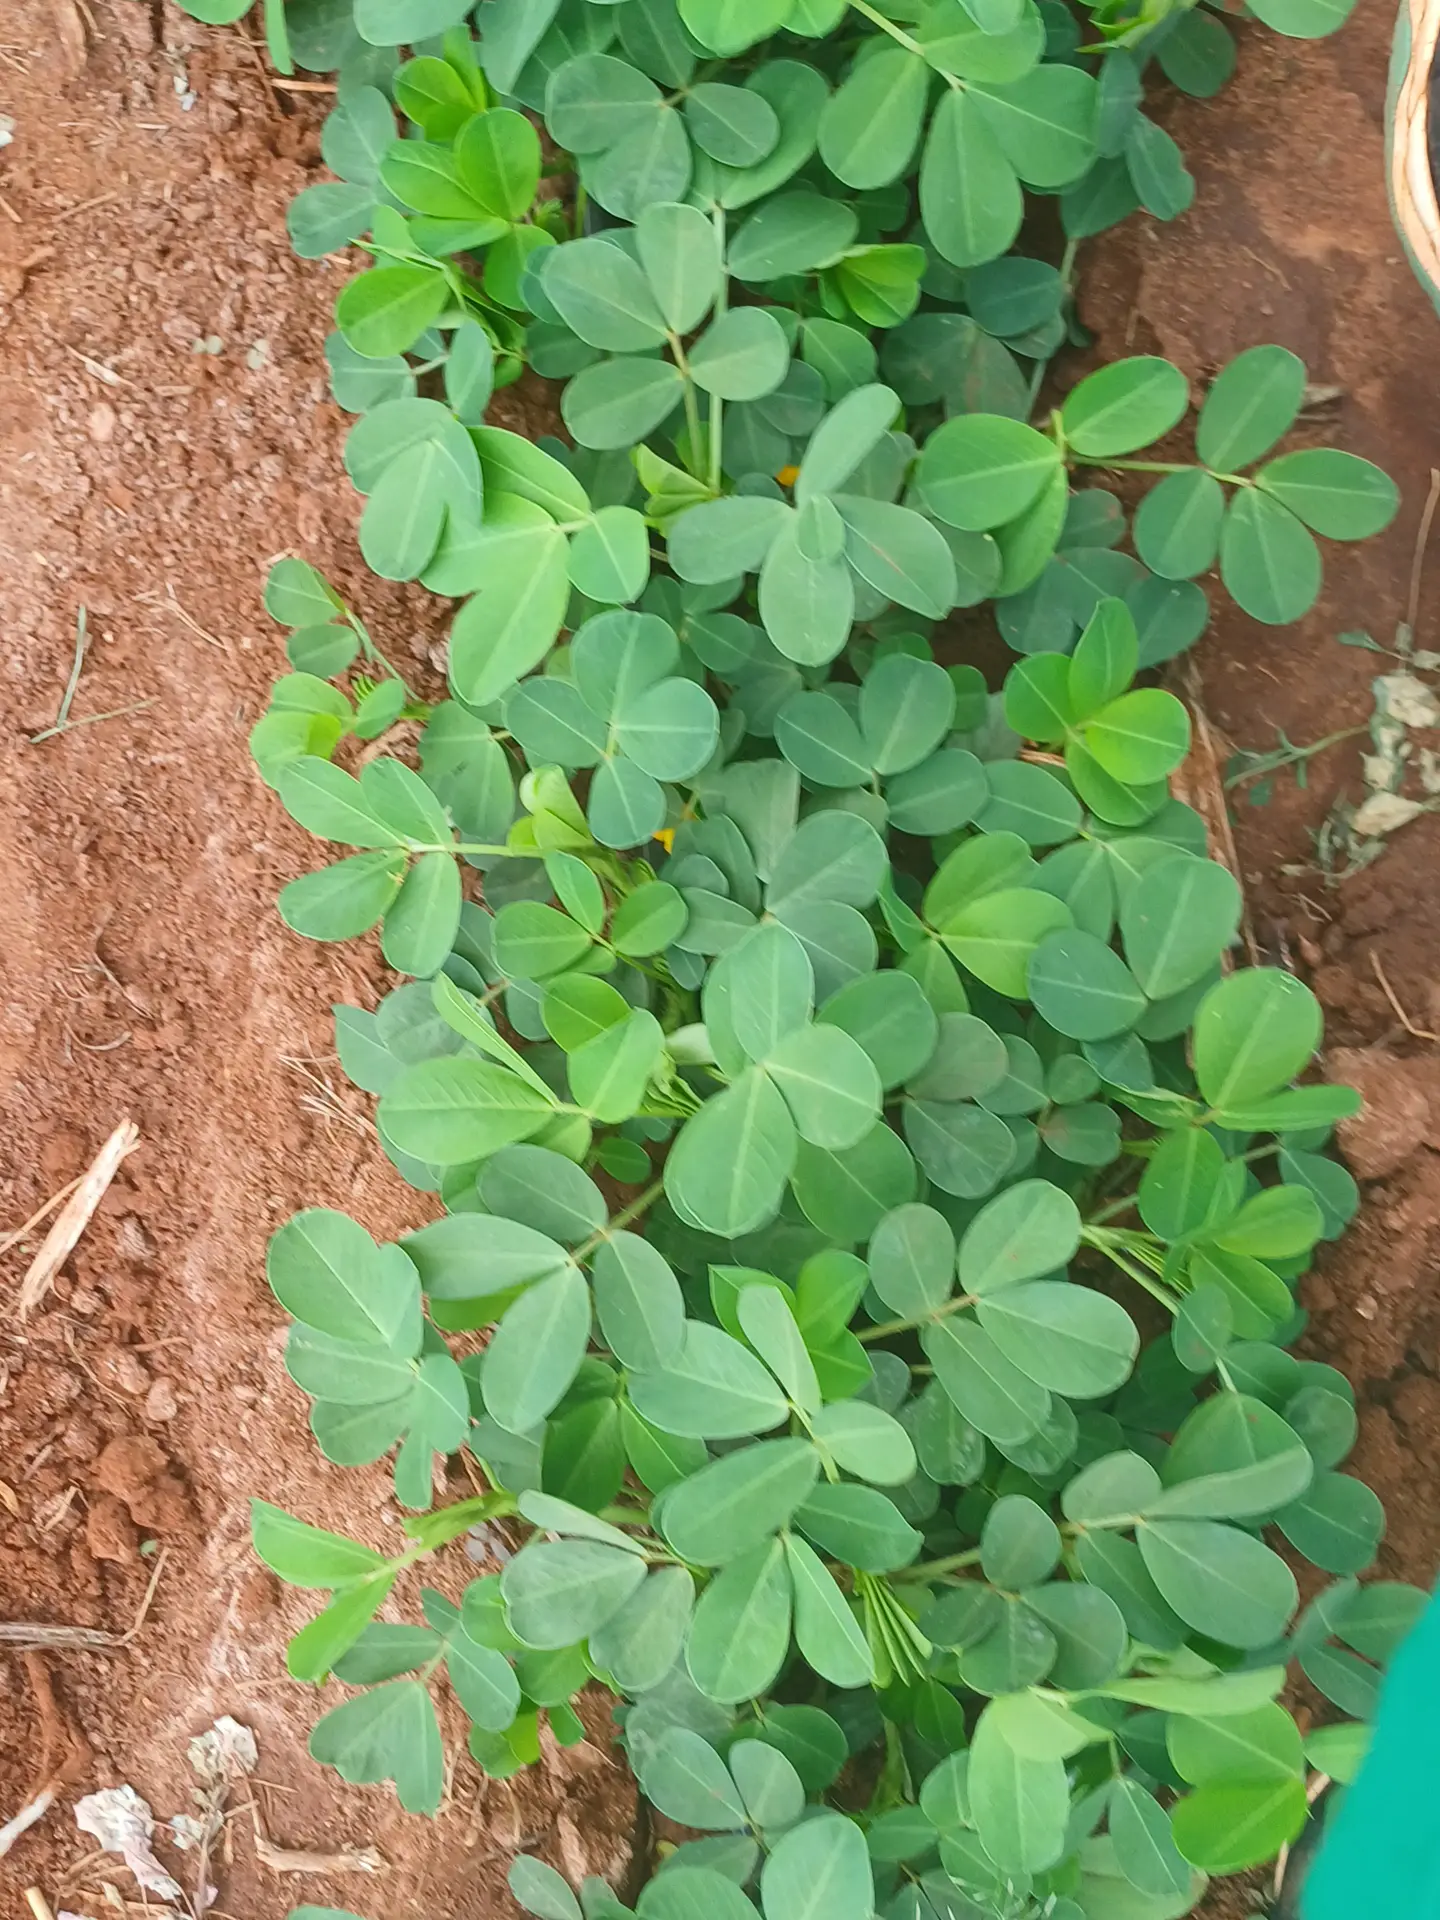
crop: groundnut
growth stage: flowering
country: Kenya
